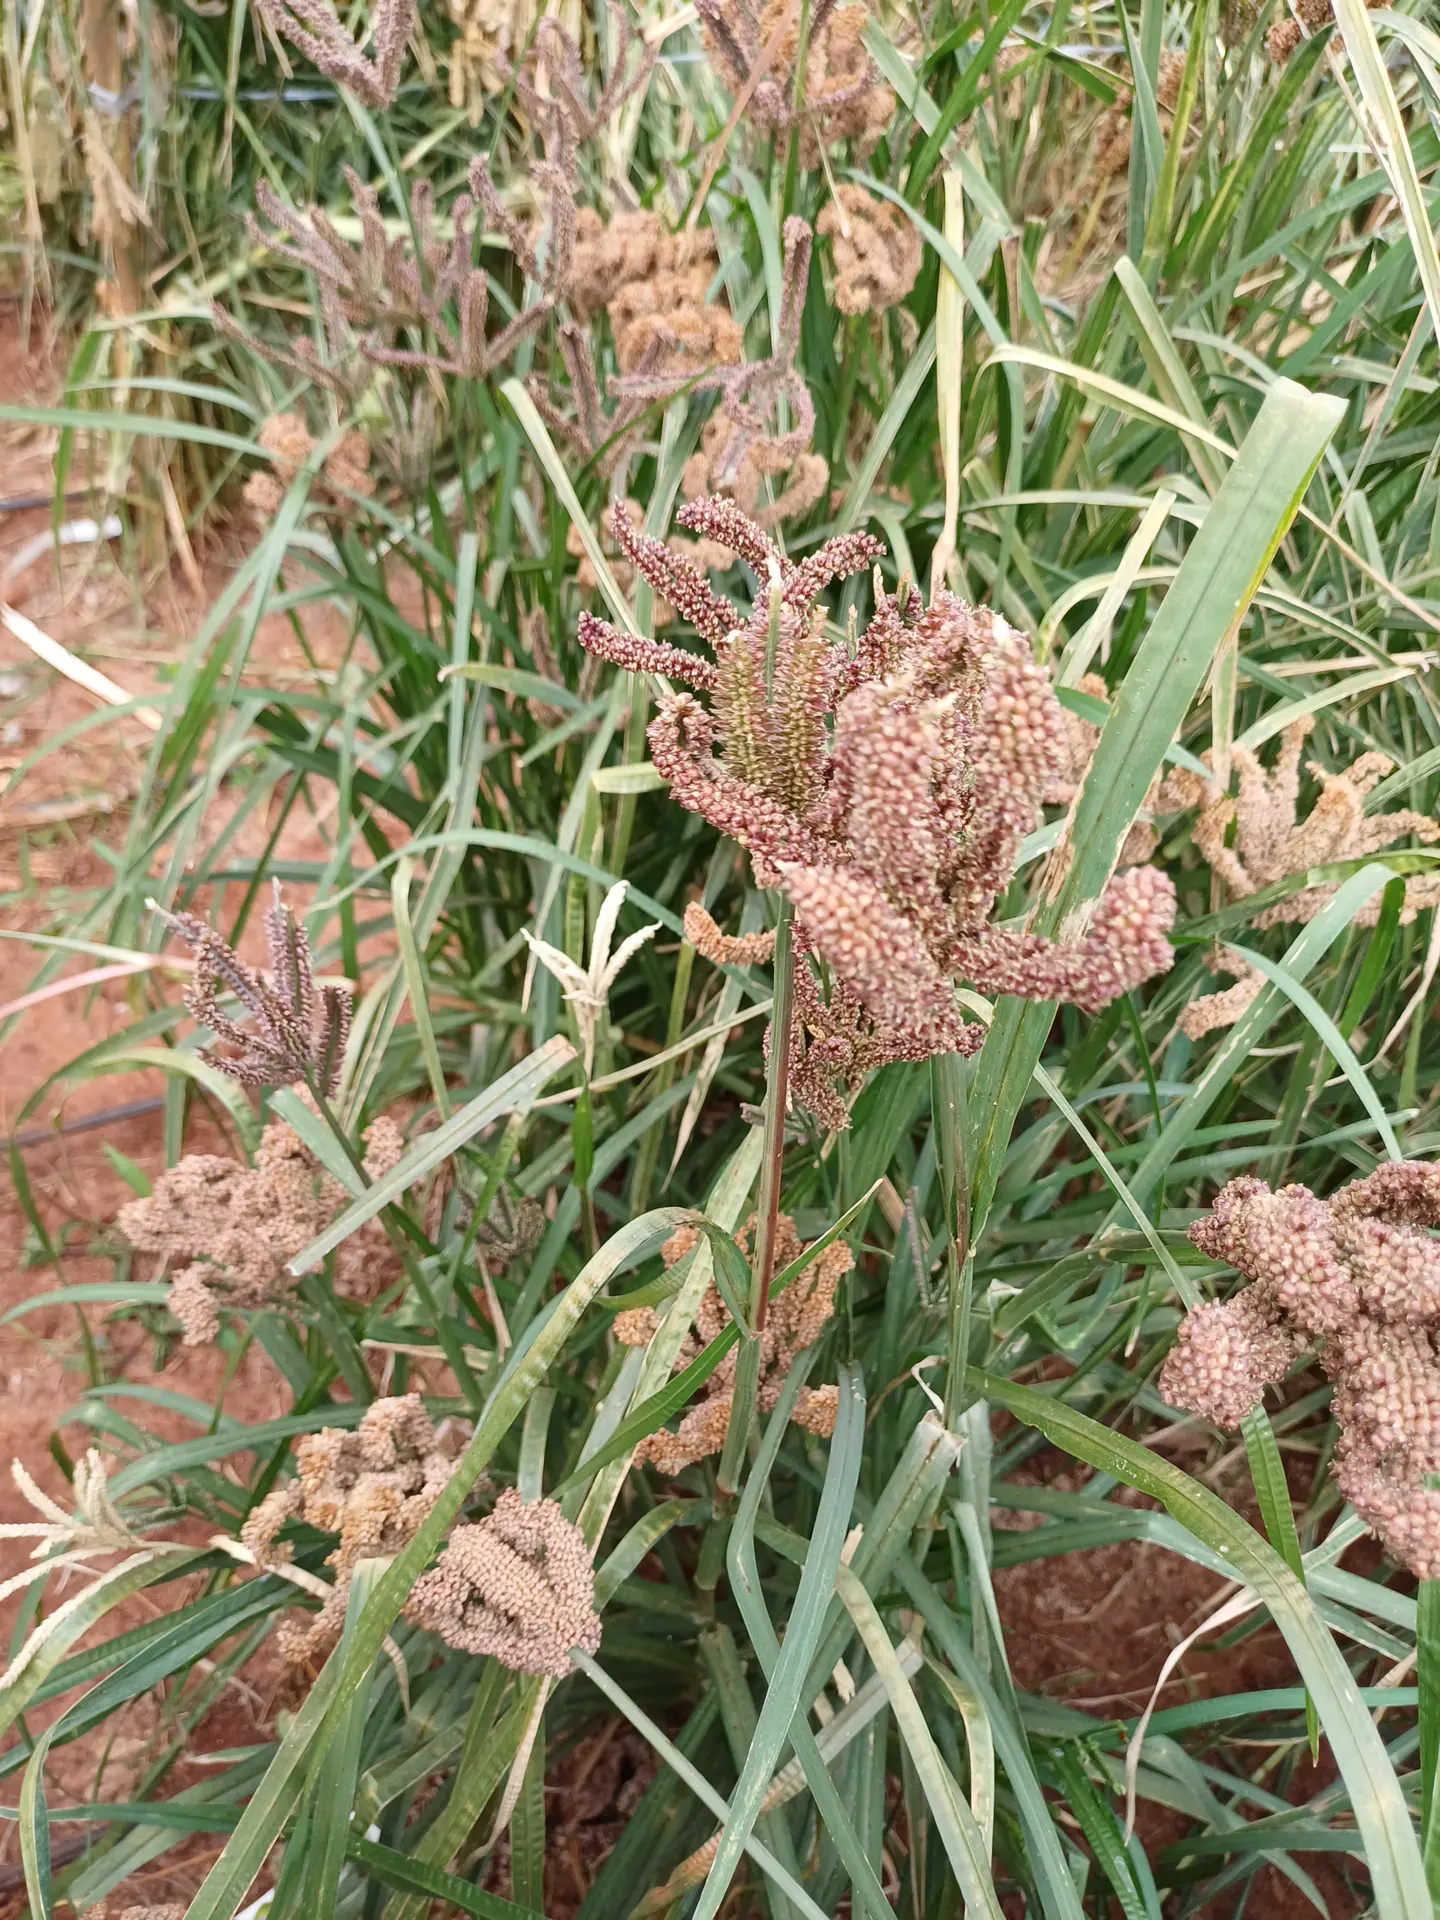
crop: finger millet
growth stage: filling grain
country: Kenya
